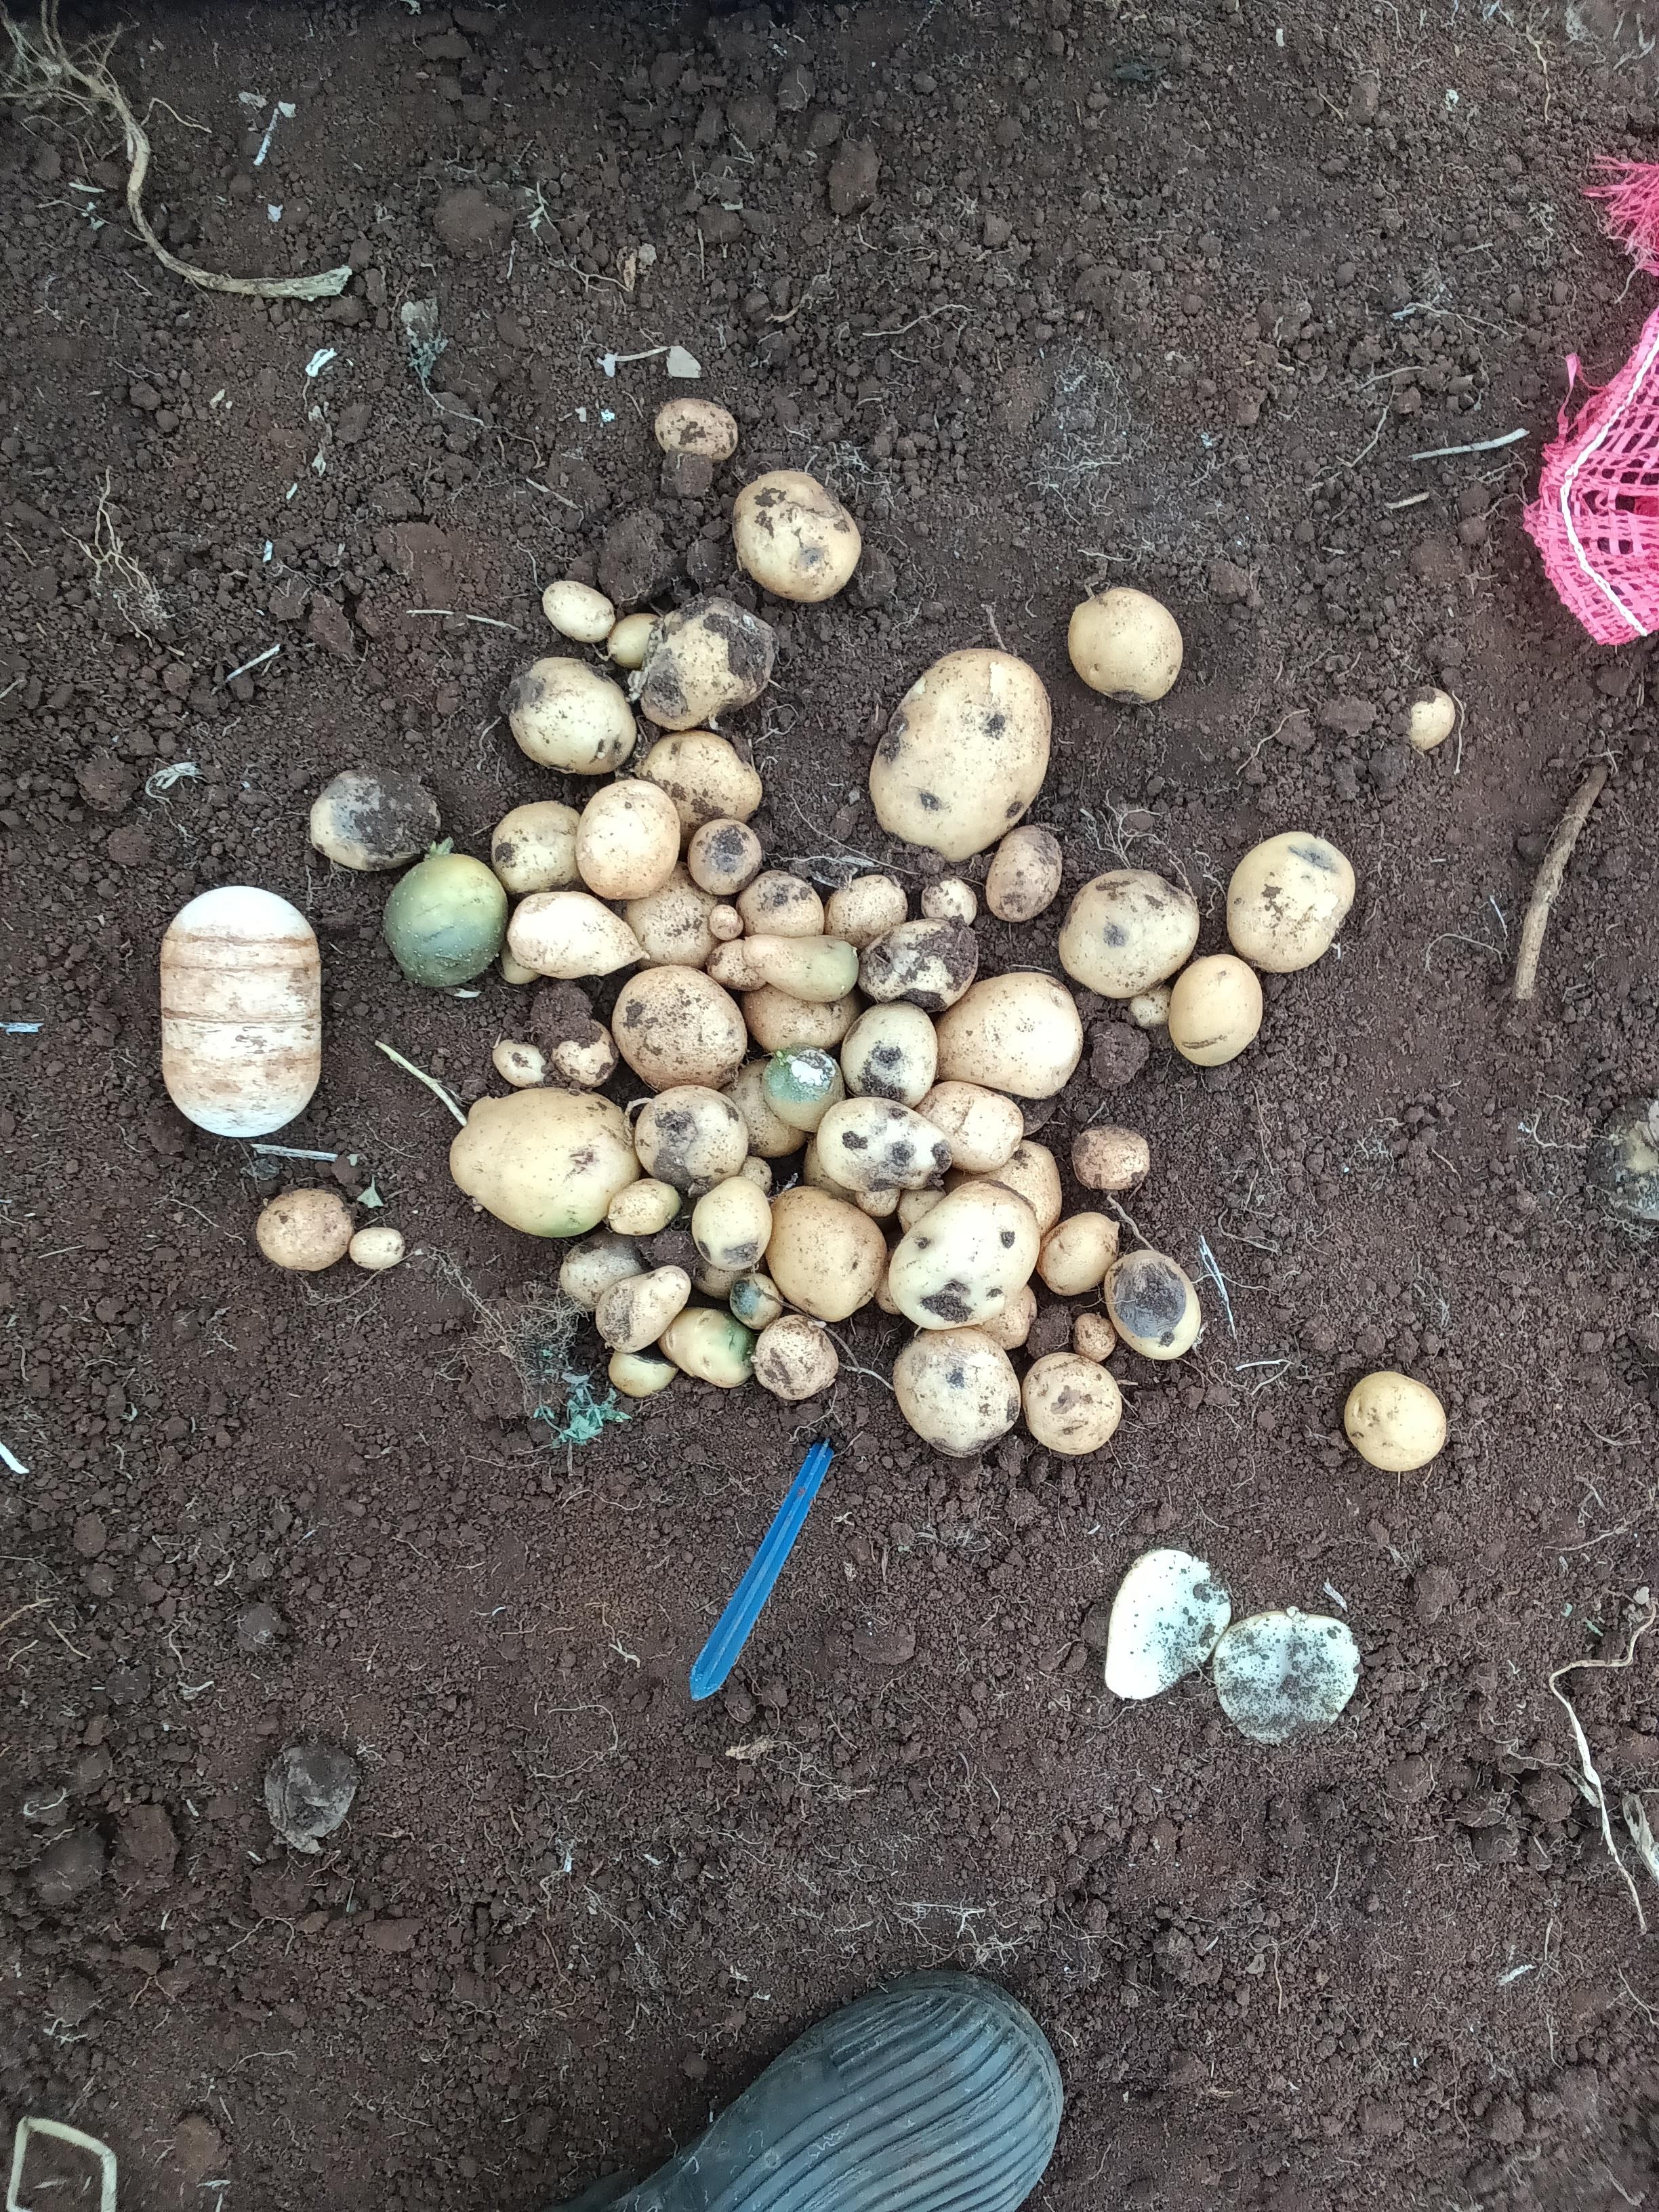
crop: potato
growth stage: harvest
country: Kenya
